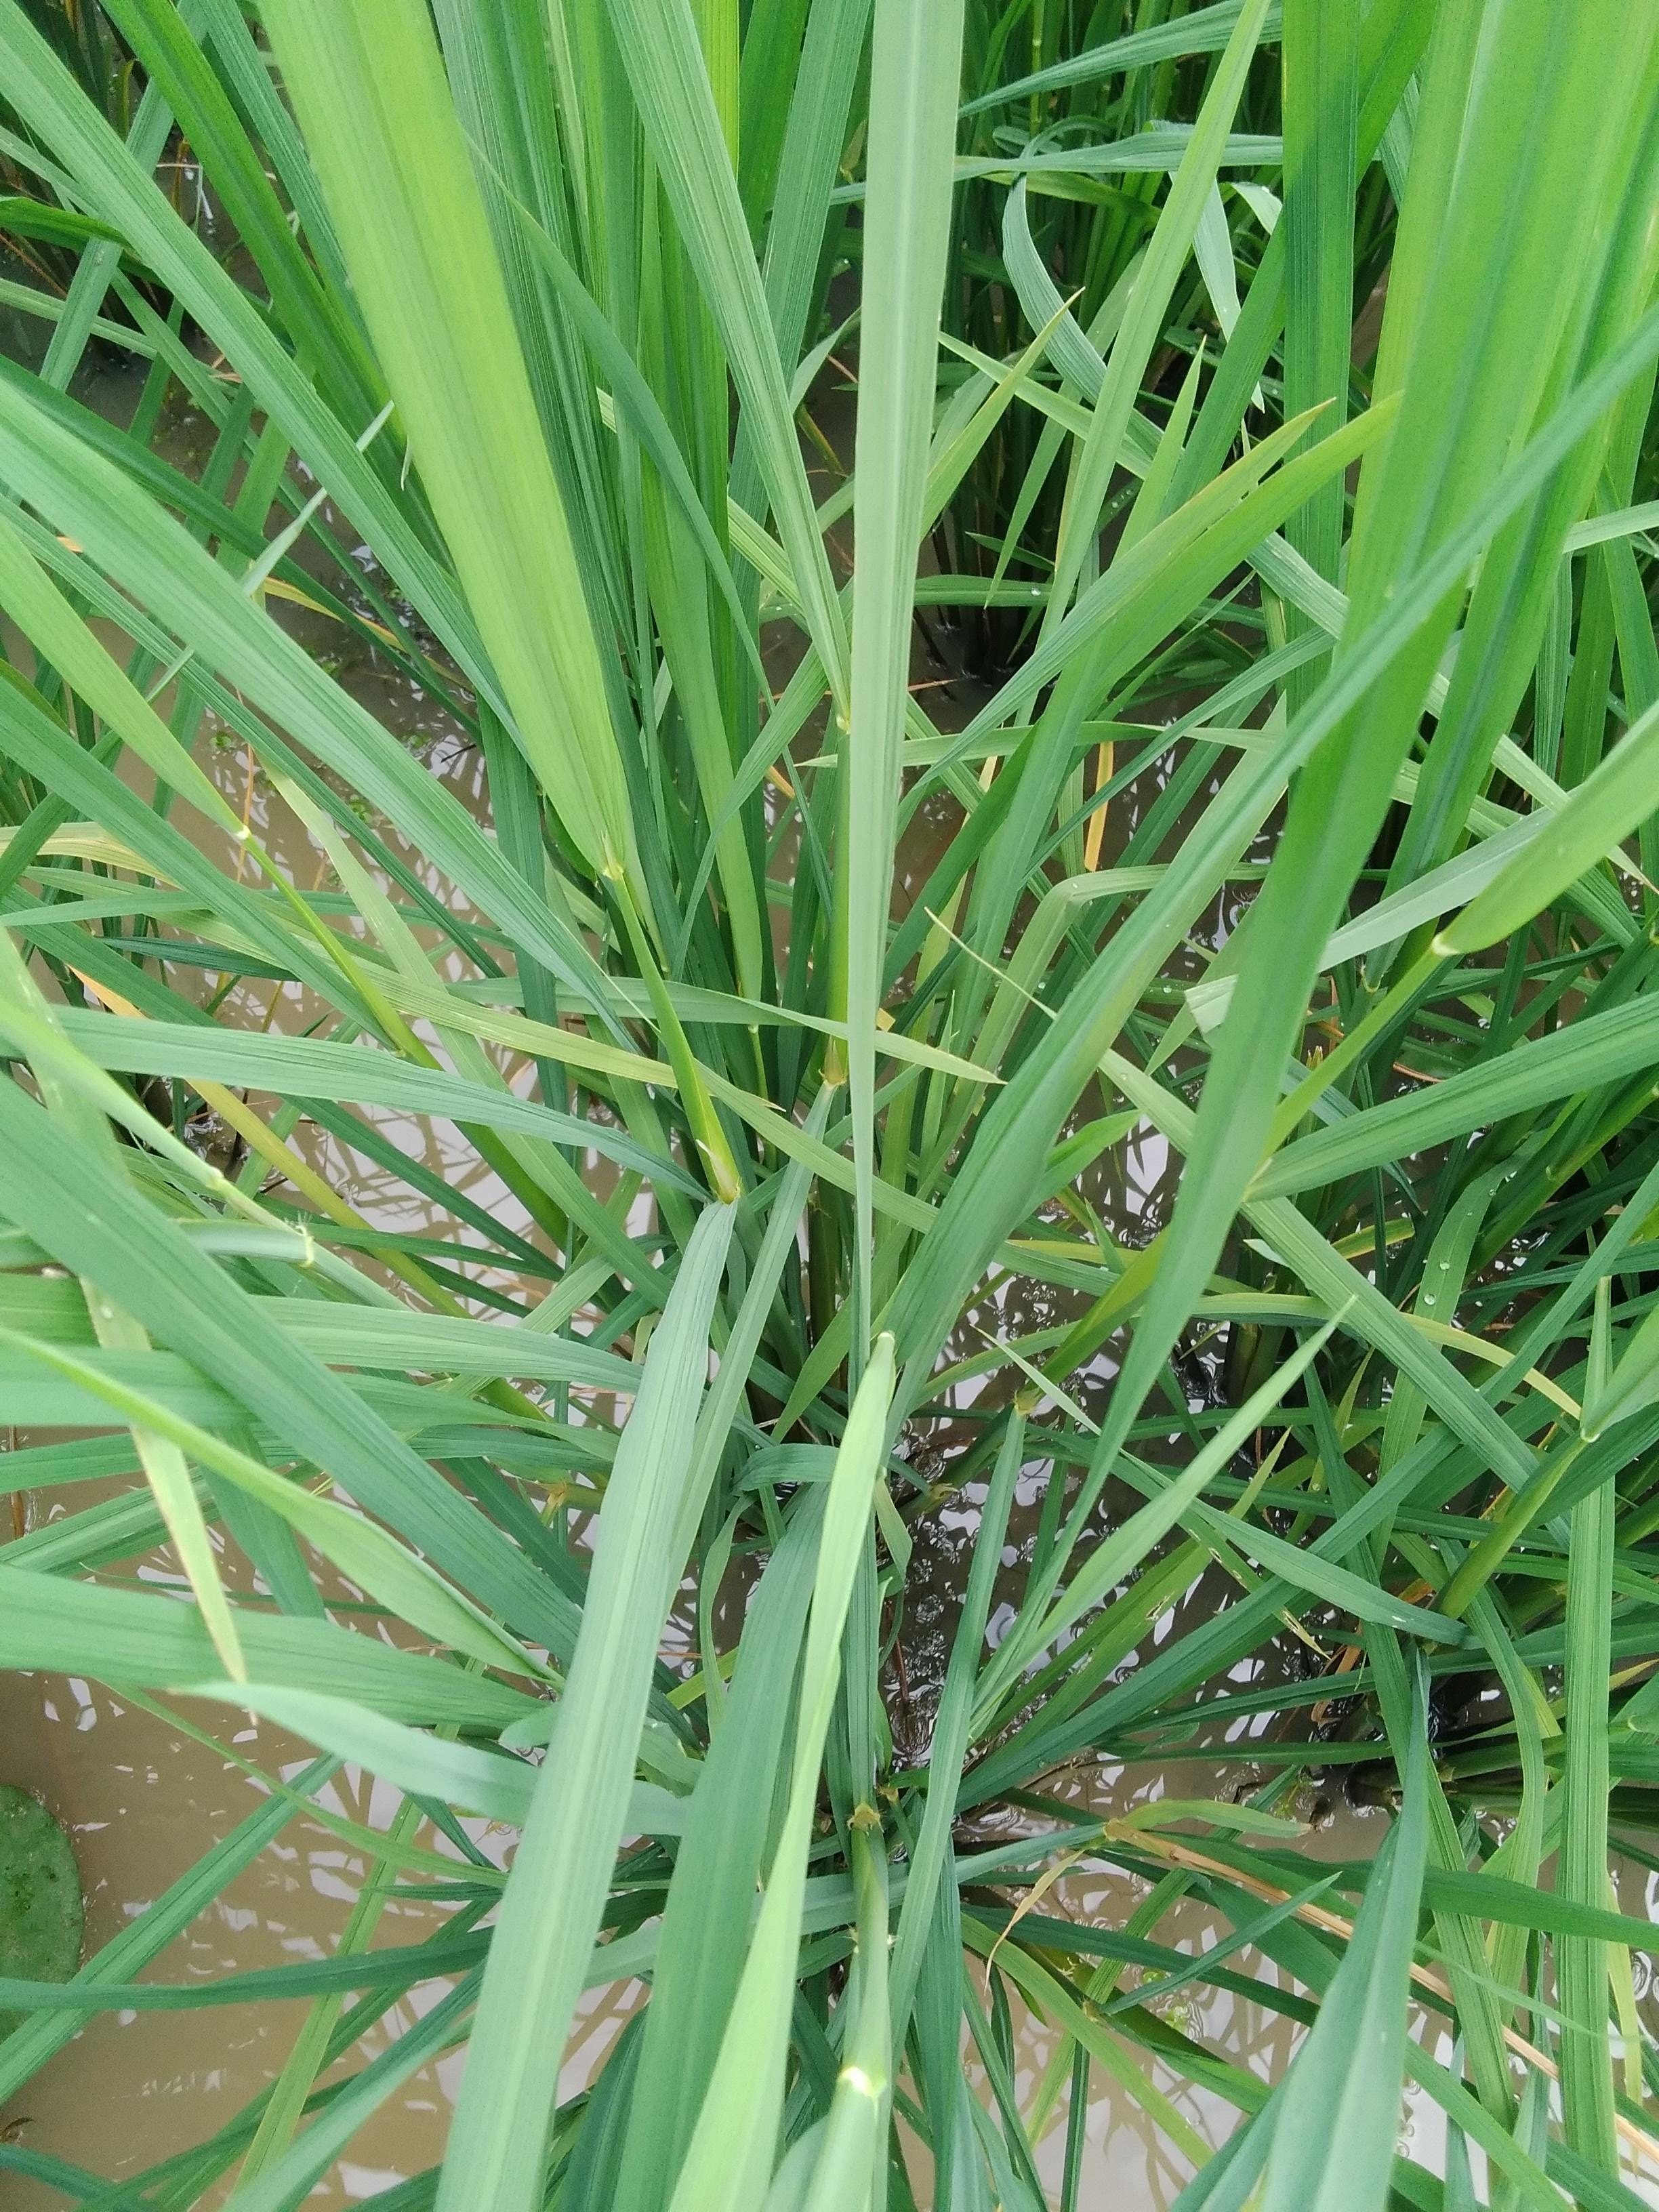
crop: rice
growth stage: booting
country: Nigeria
